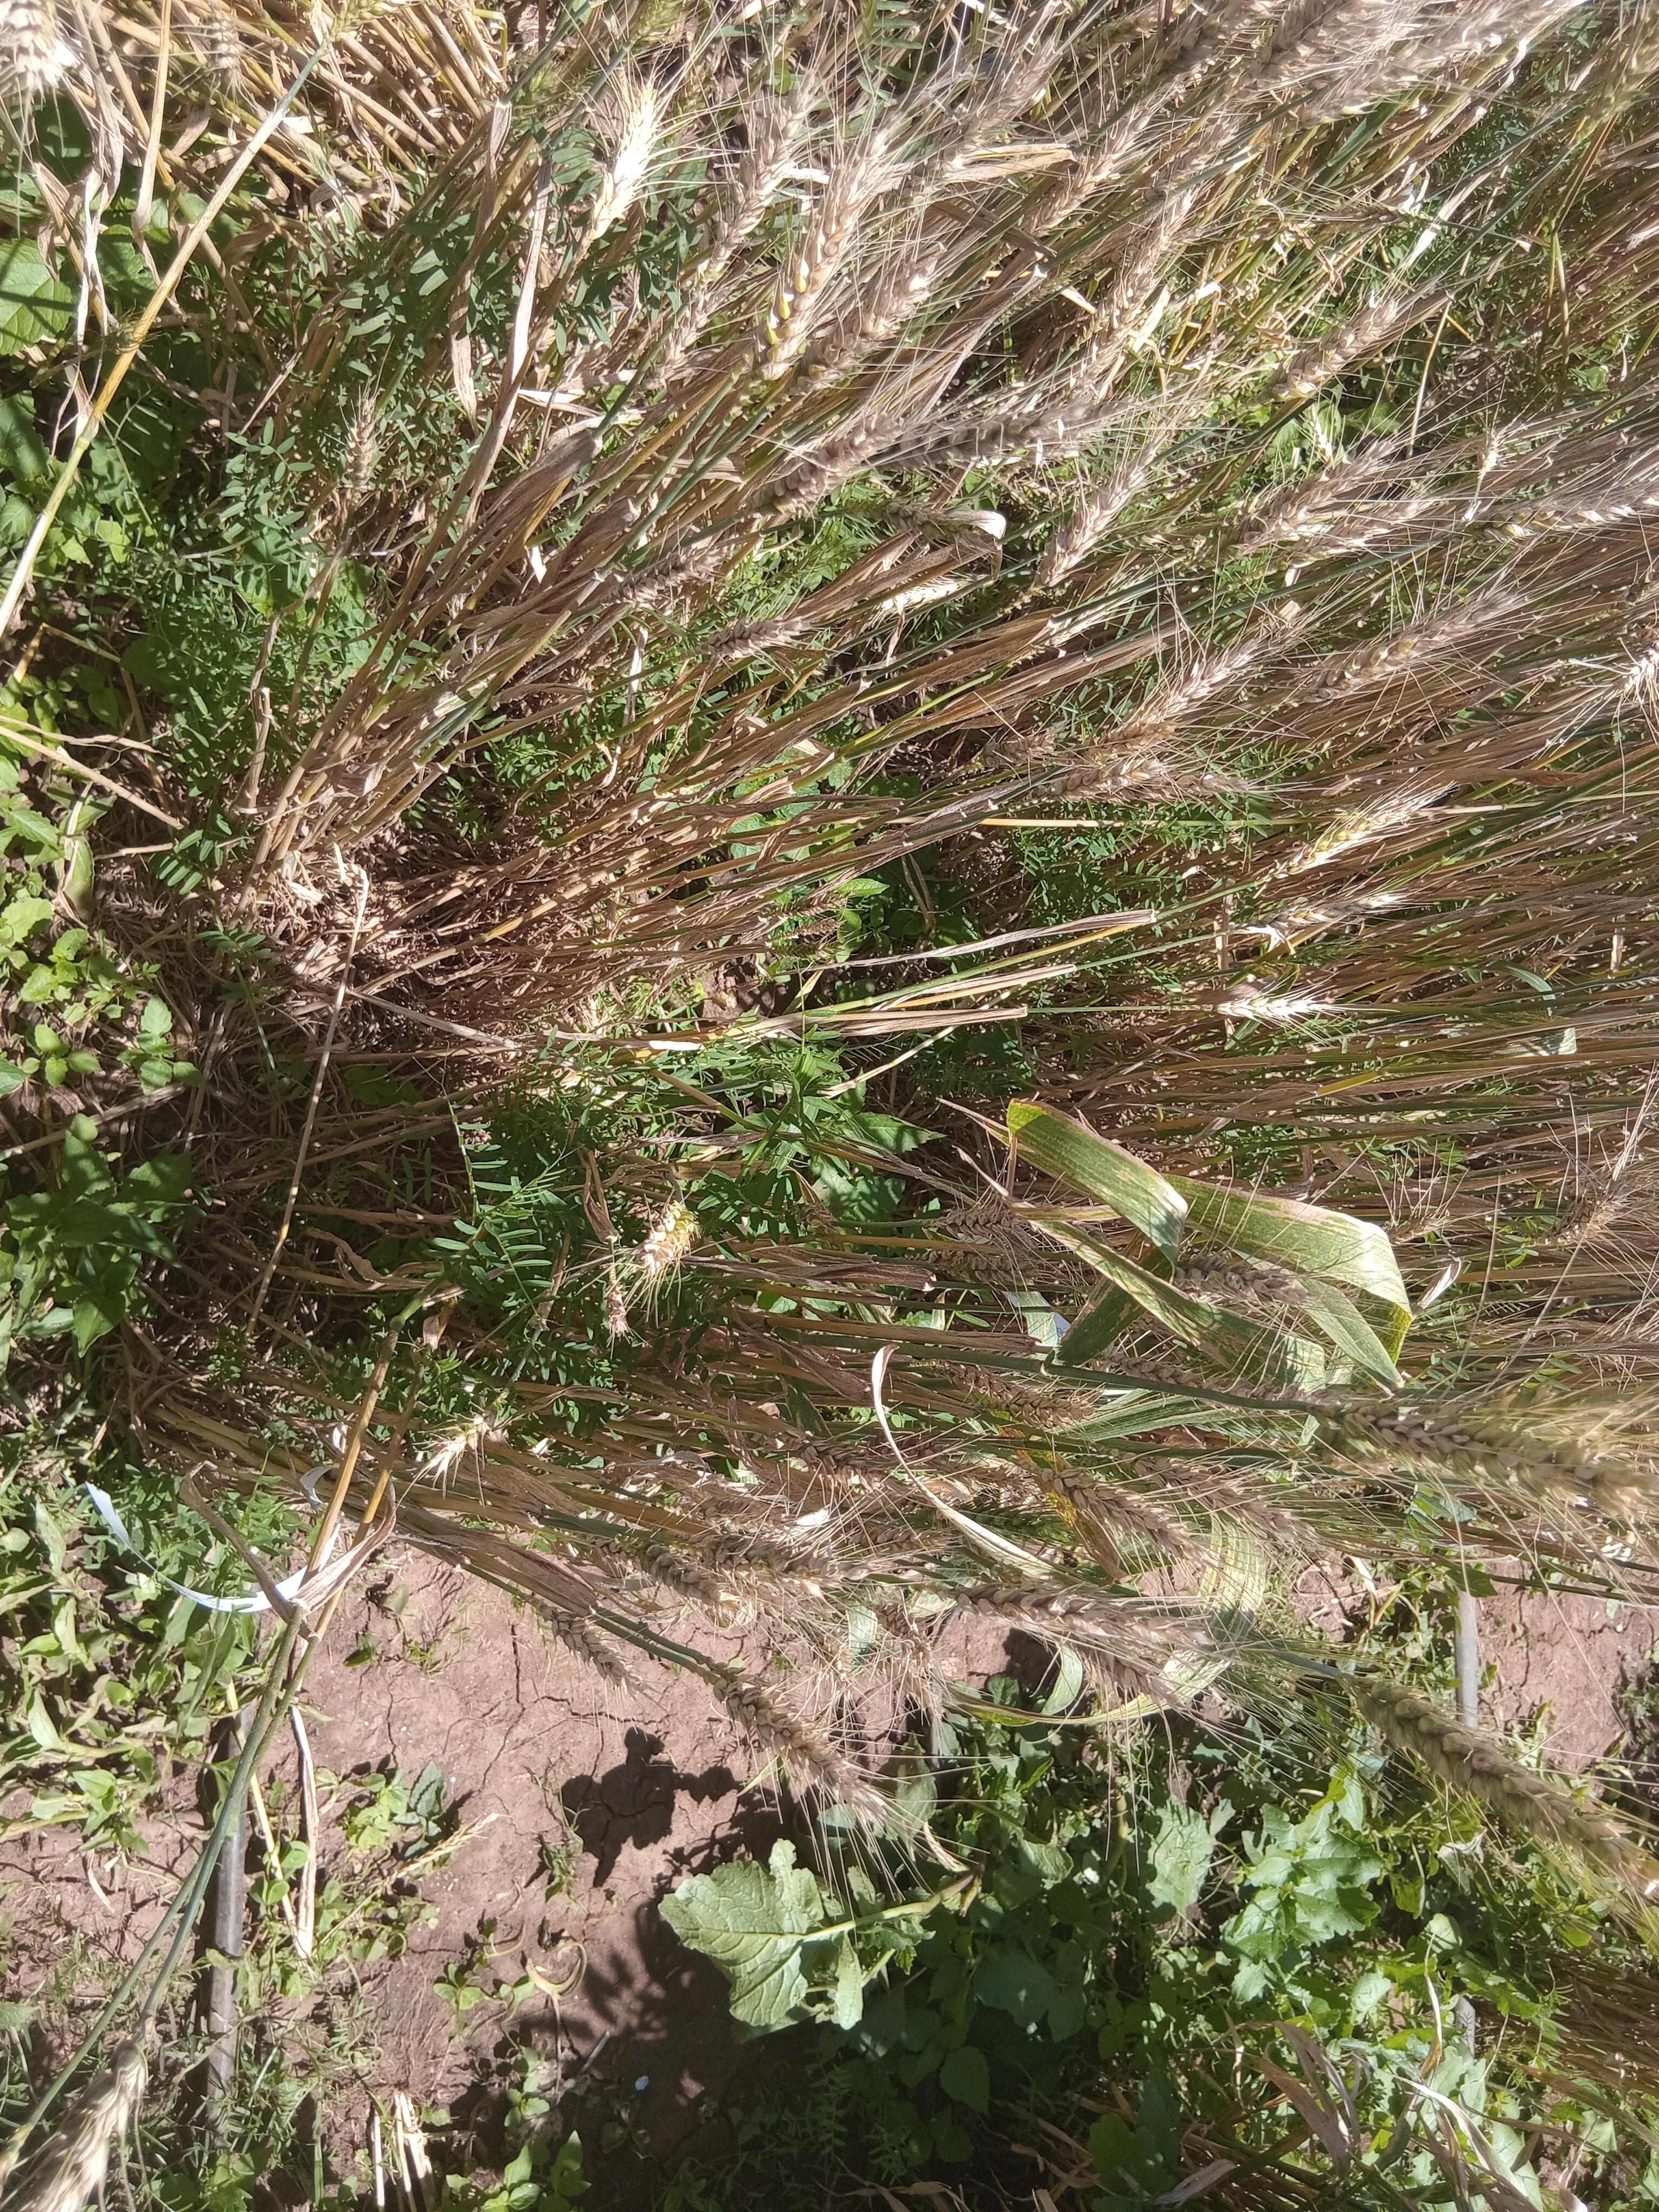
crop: wheat
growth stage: maturity
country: Kenya
